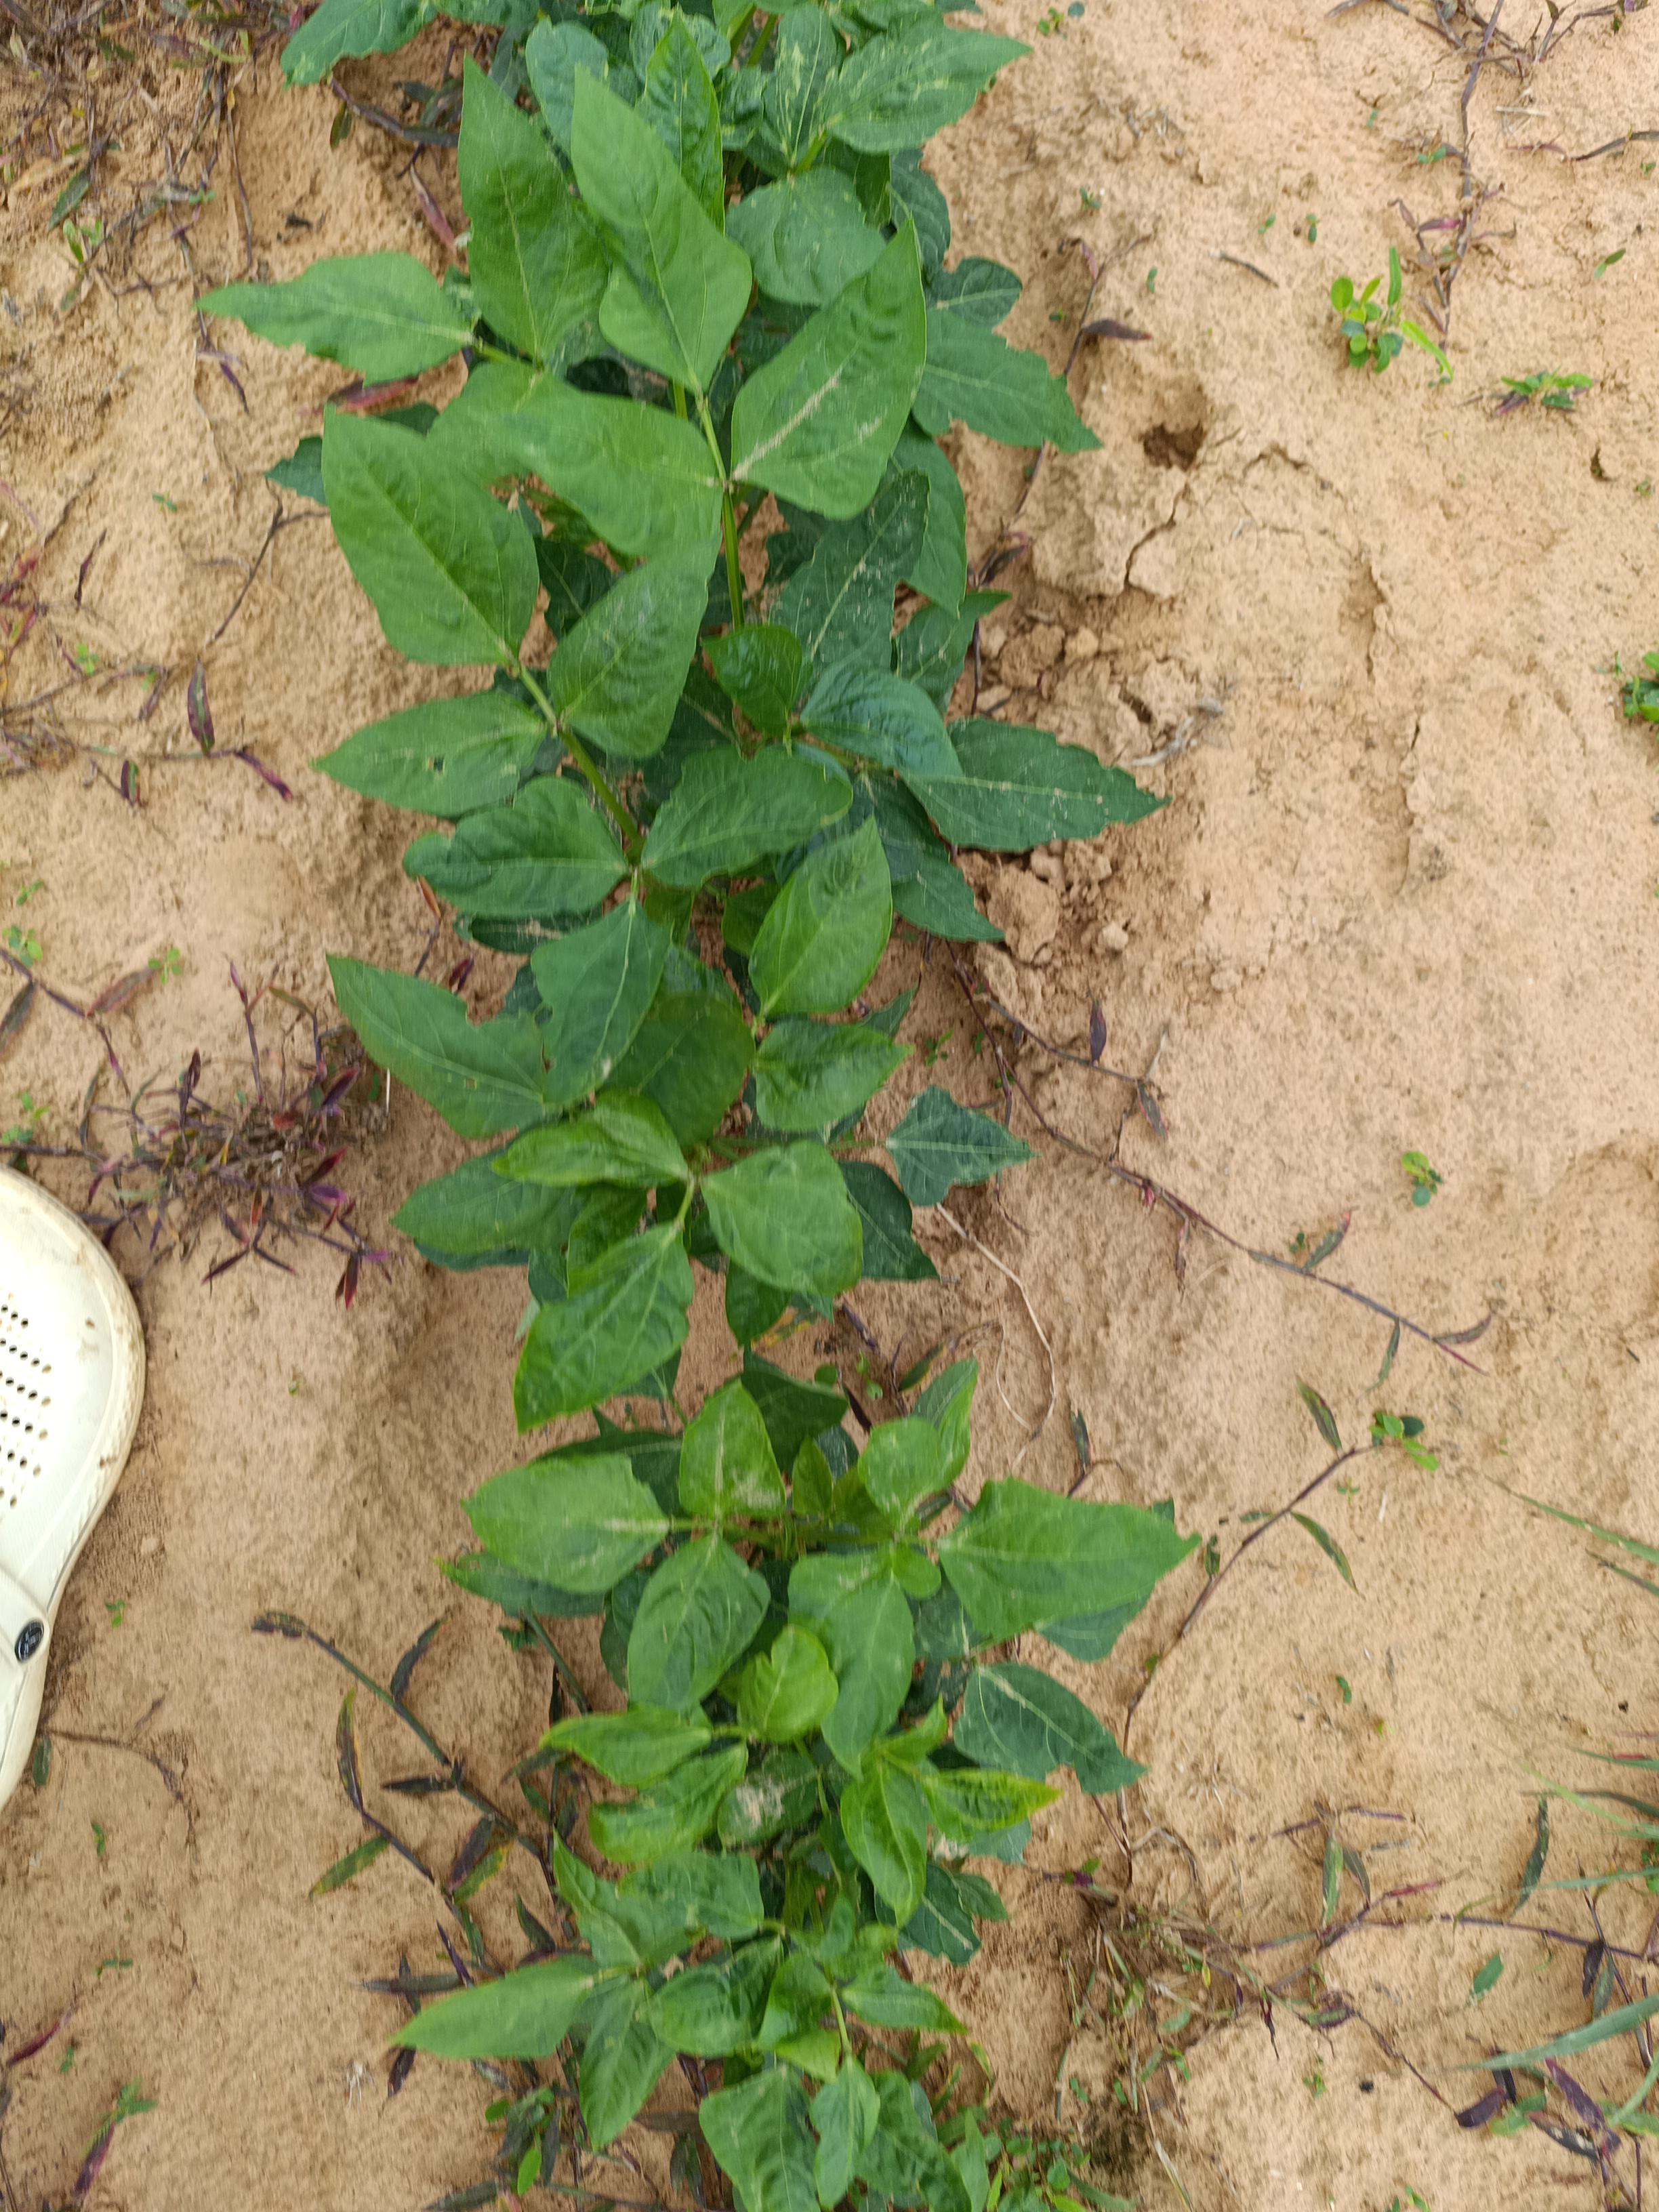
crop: cowpea
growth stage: emergence
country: Nigeria
